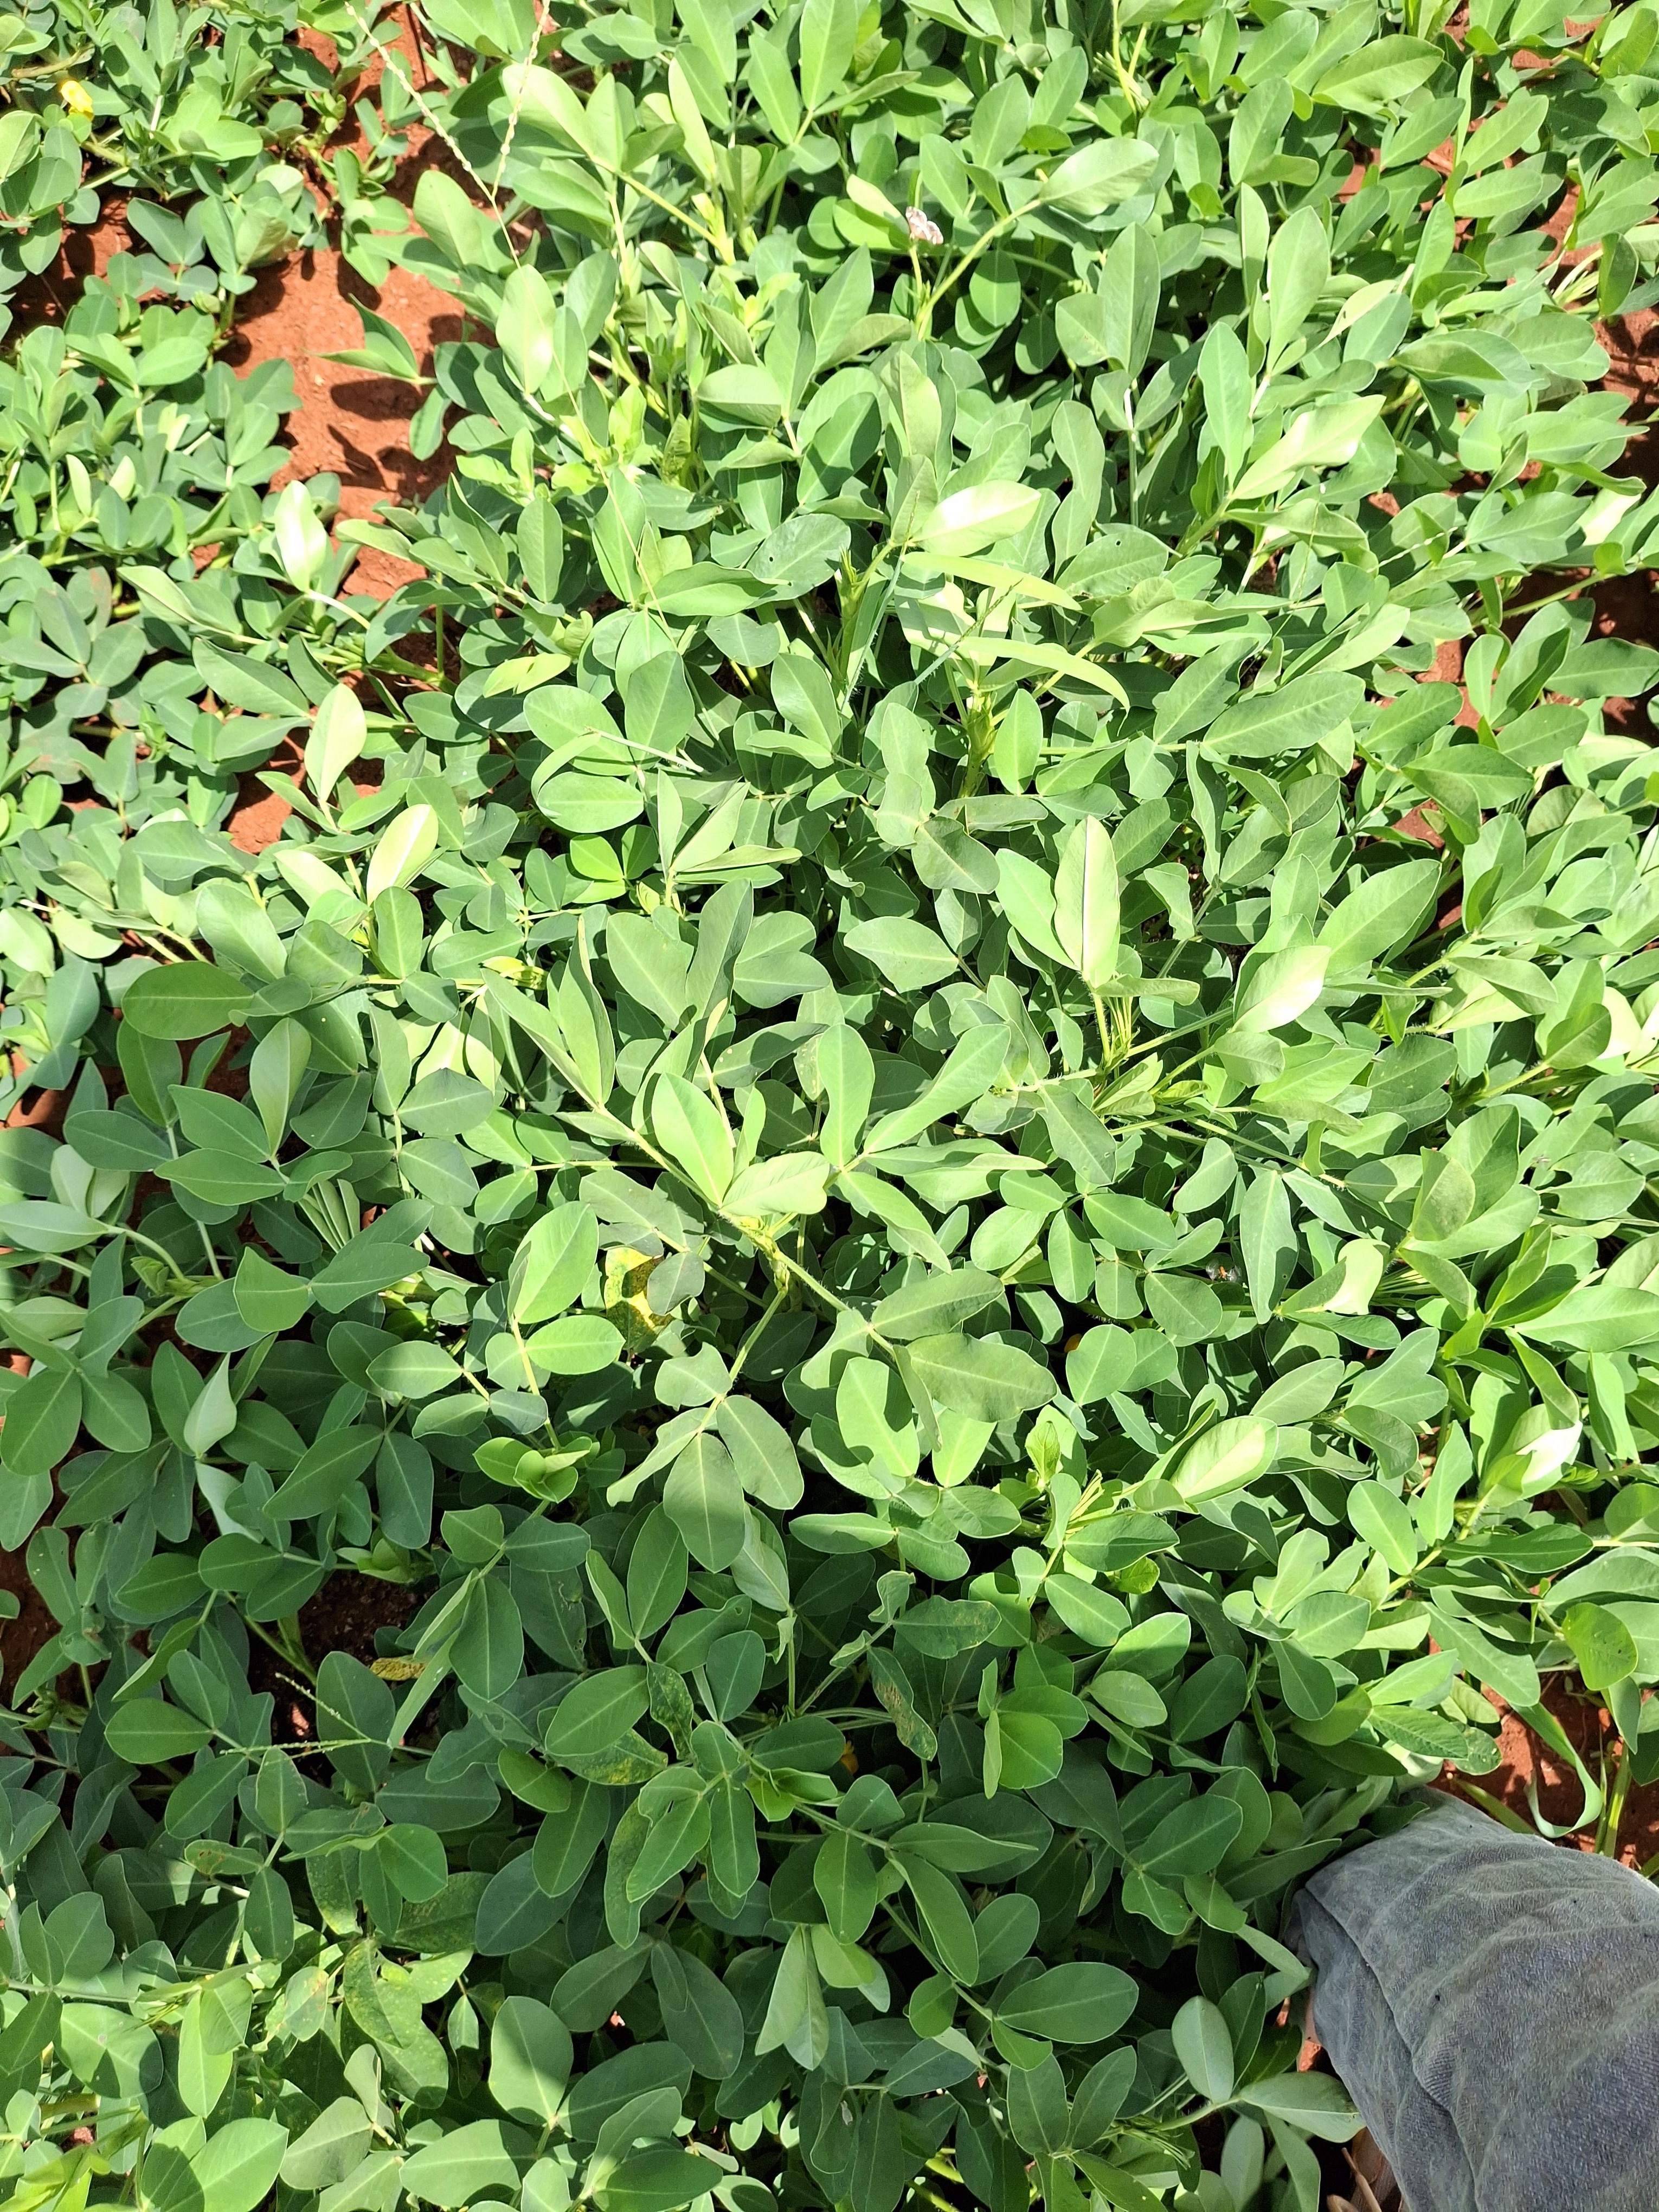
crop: groundnut
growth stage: flowering
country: Kenya
